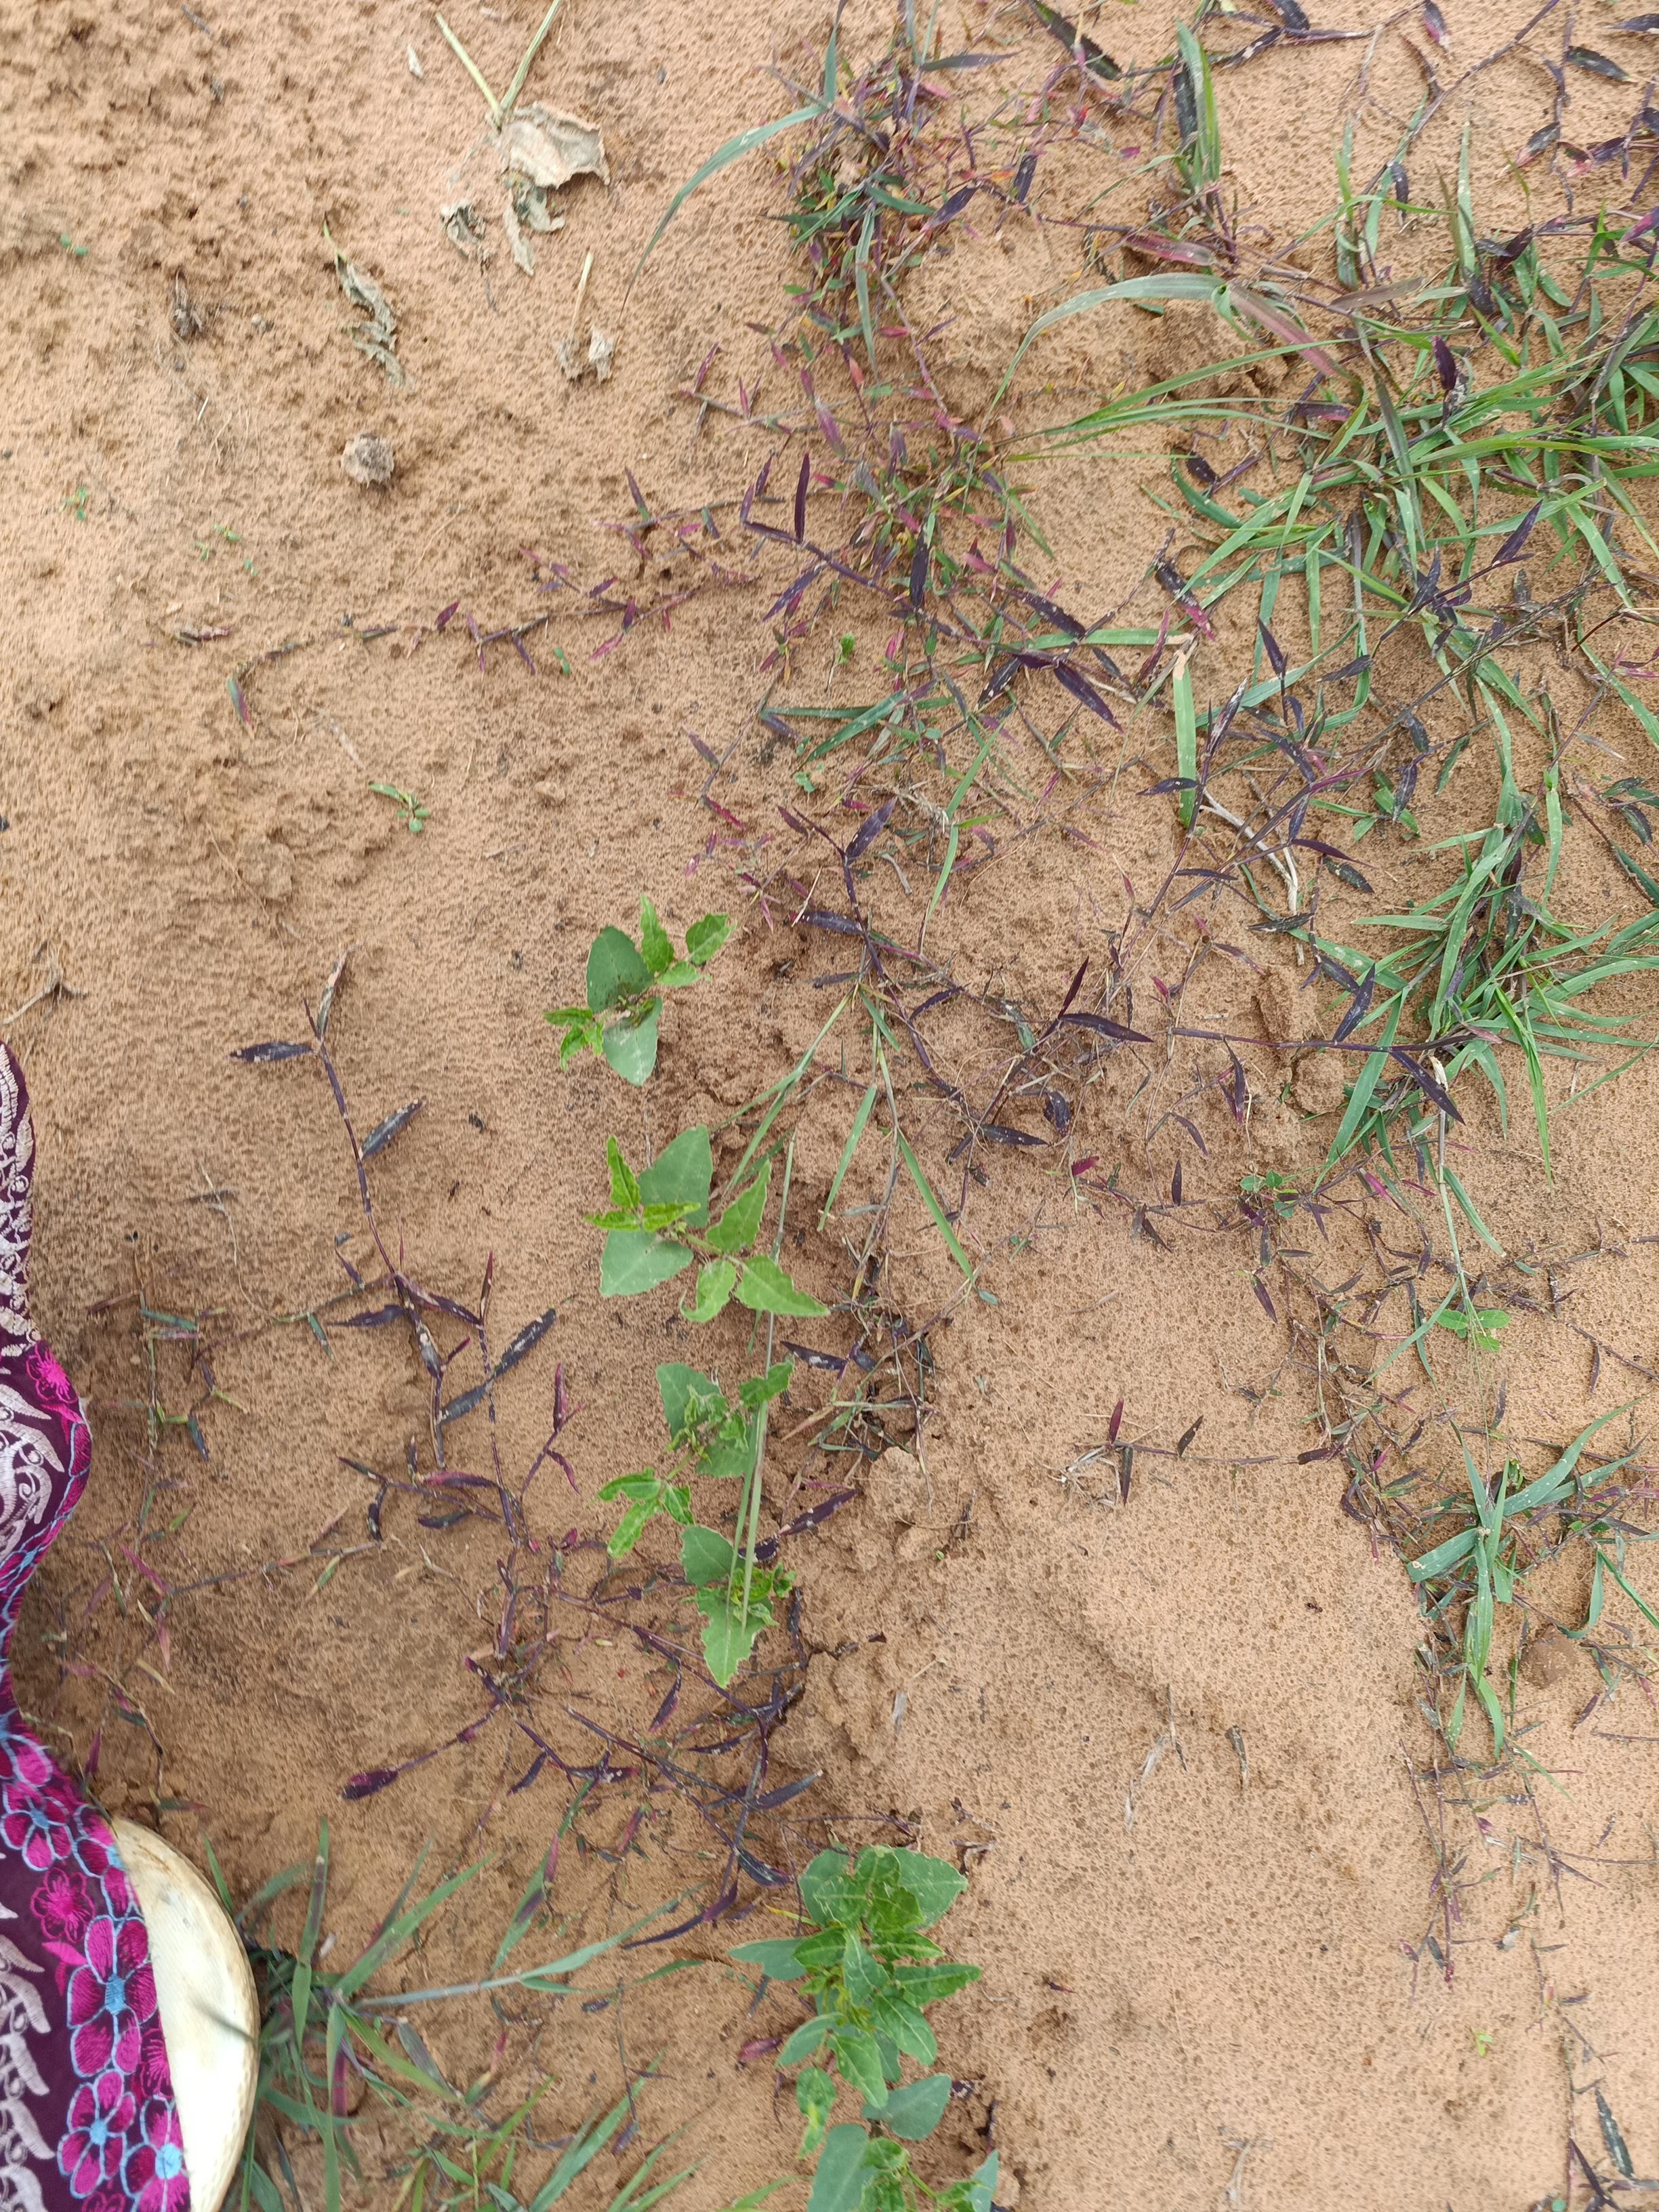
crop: cowpea
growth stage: emergence
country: Nigeria
